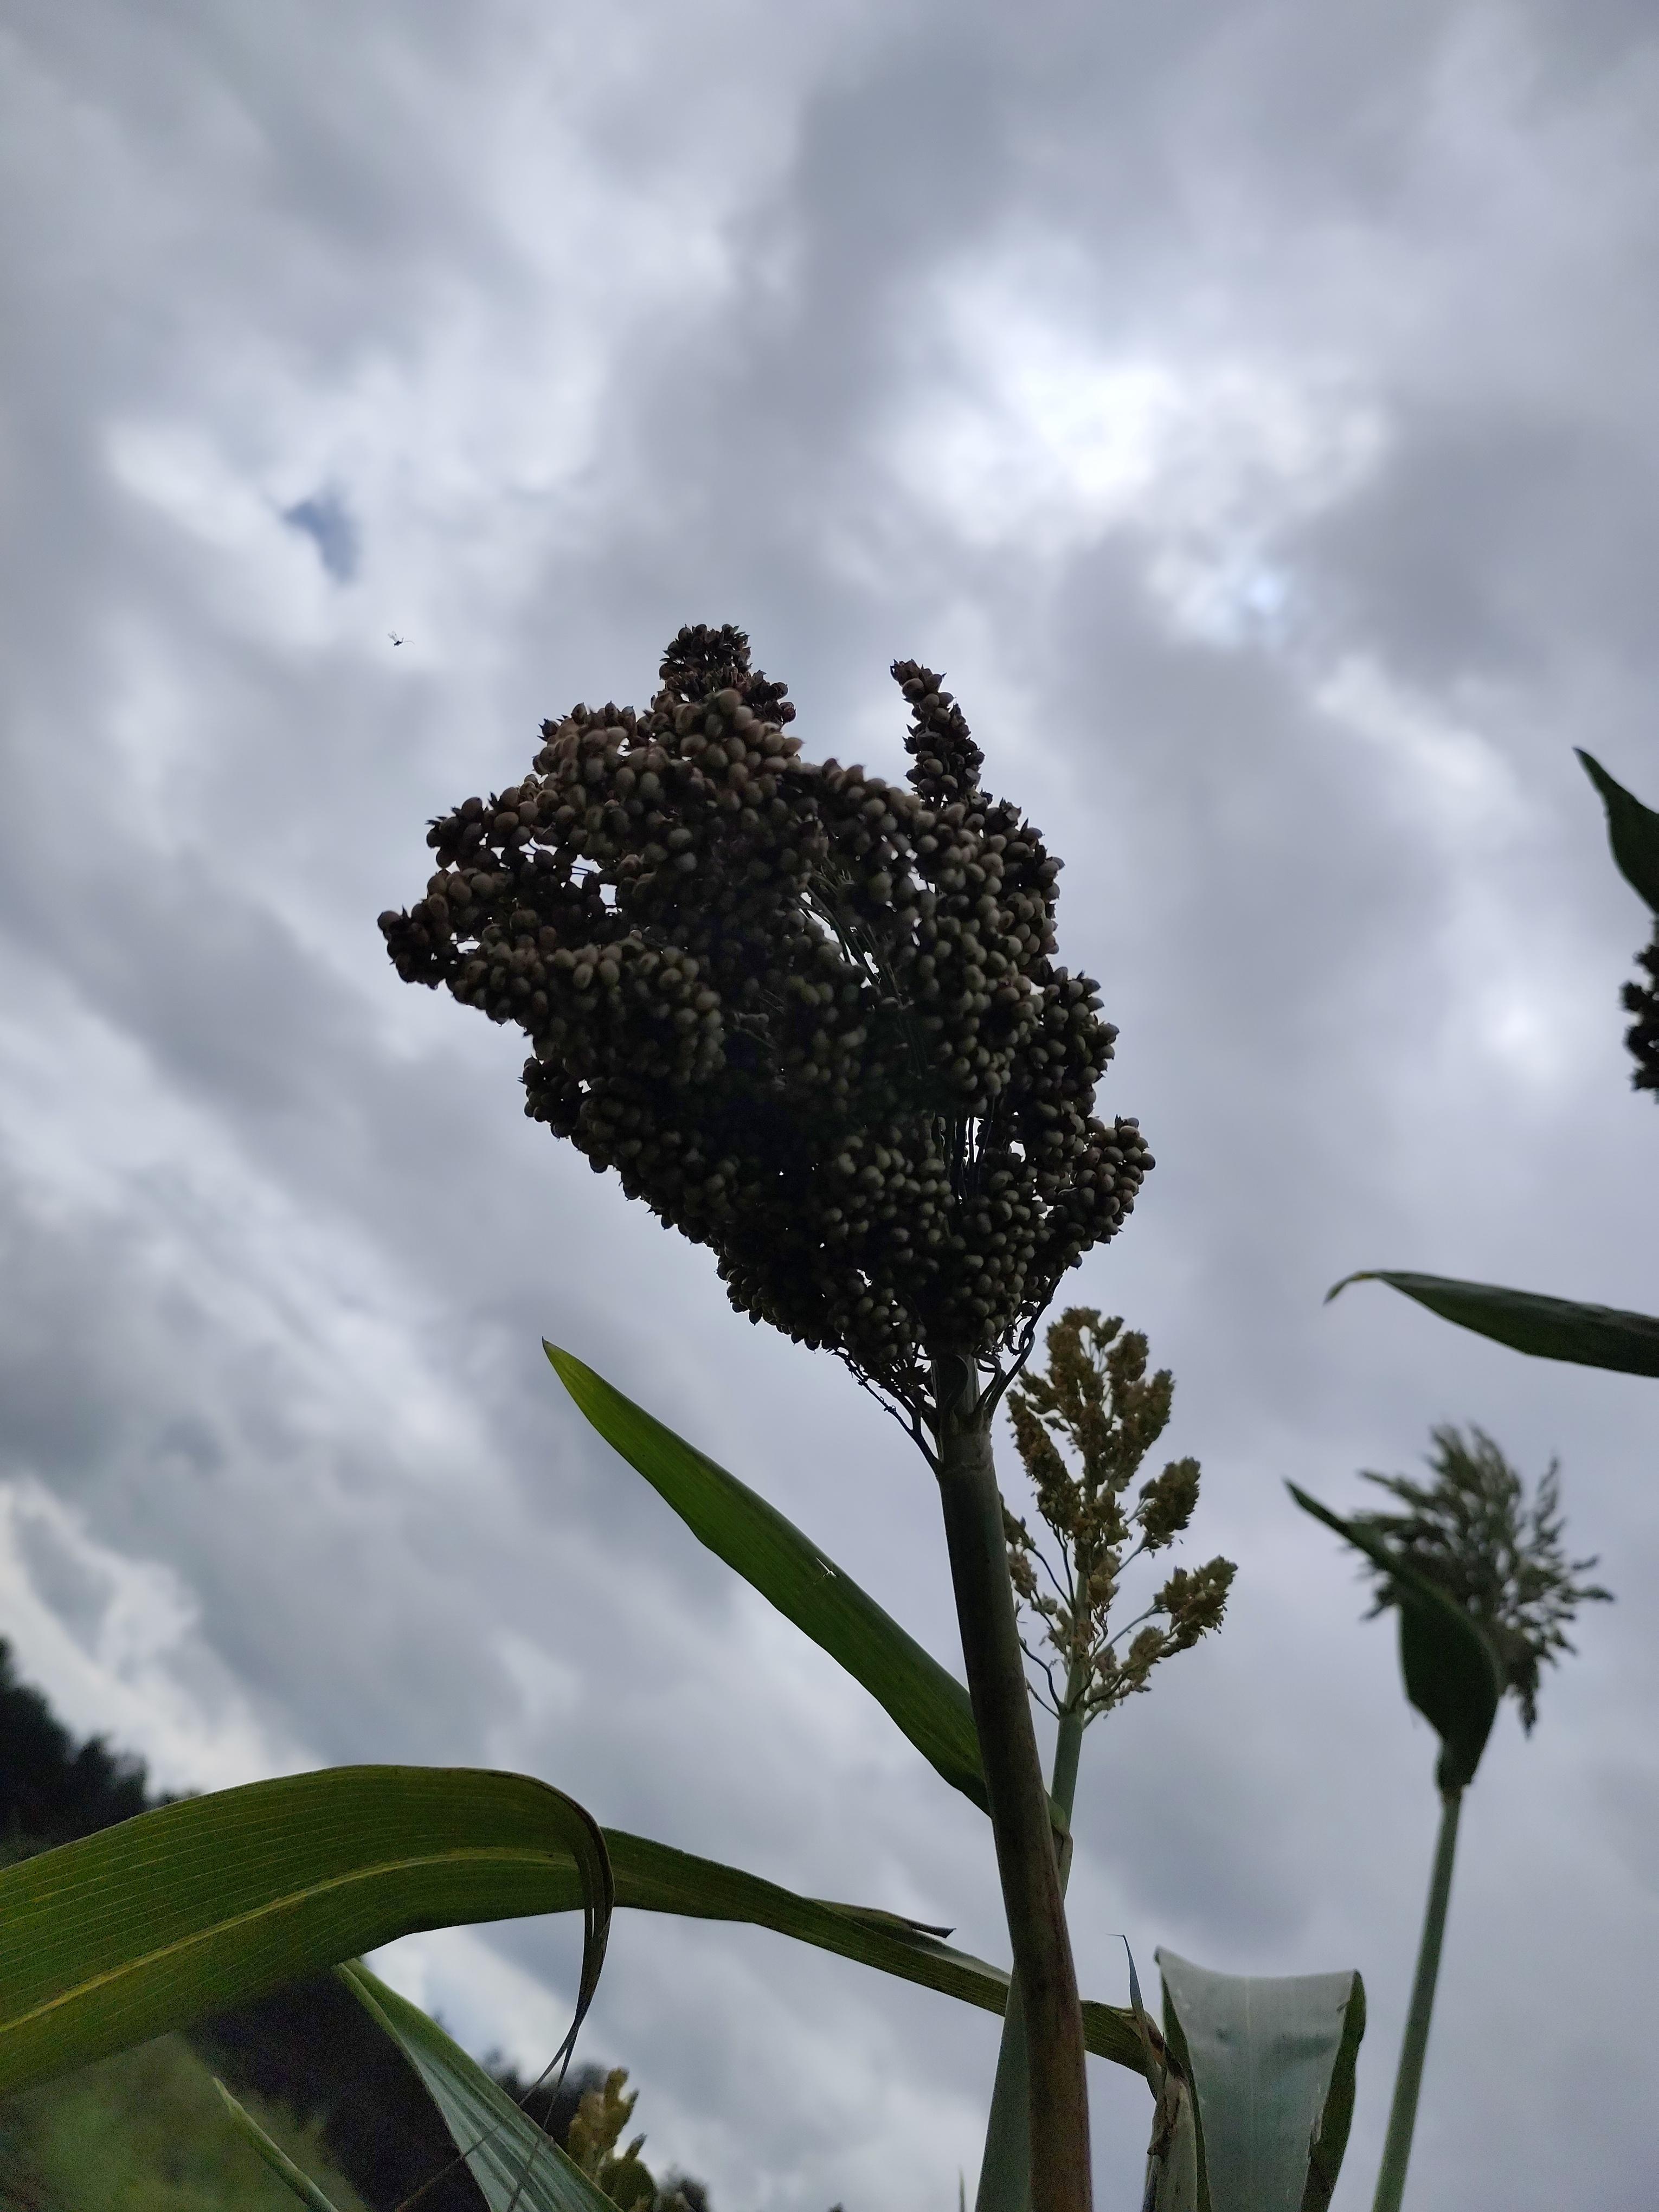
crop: sorghum
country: Tanzania
